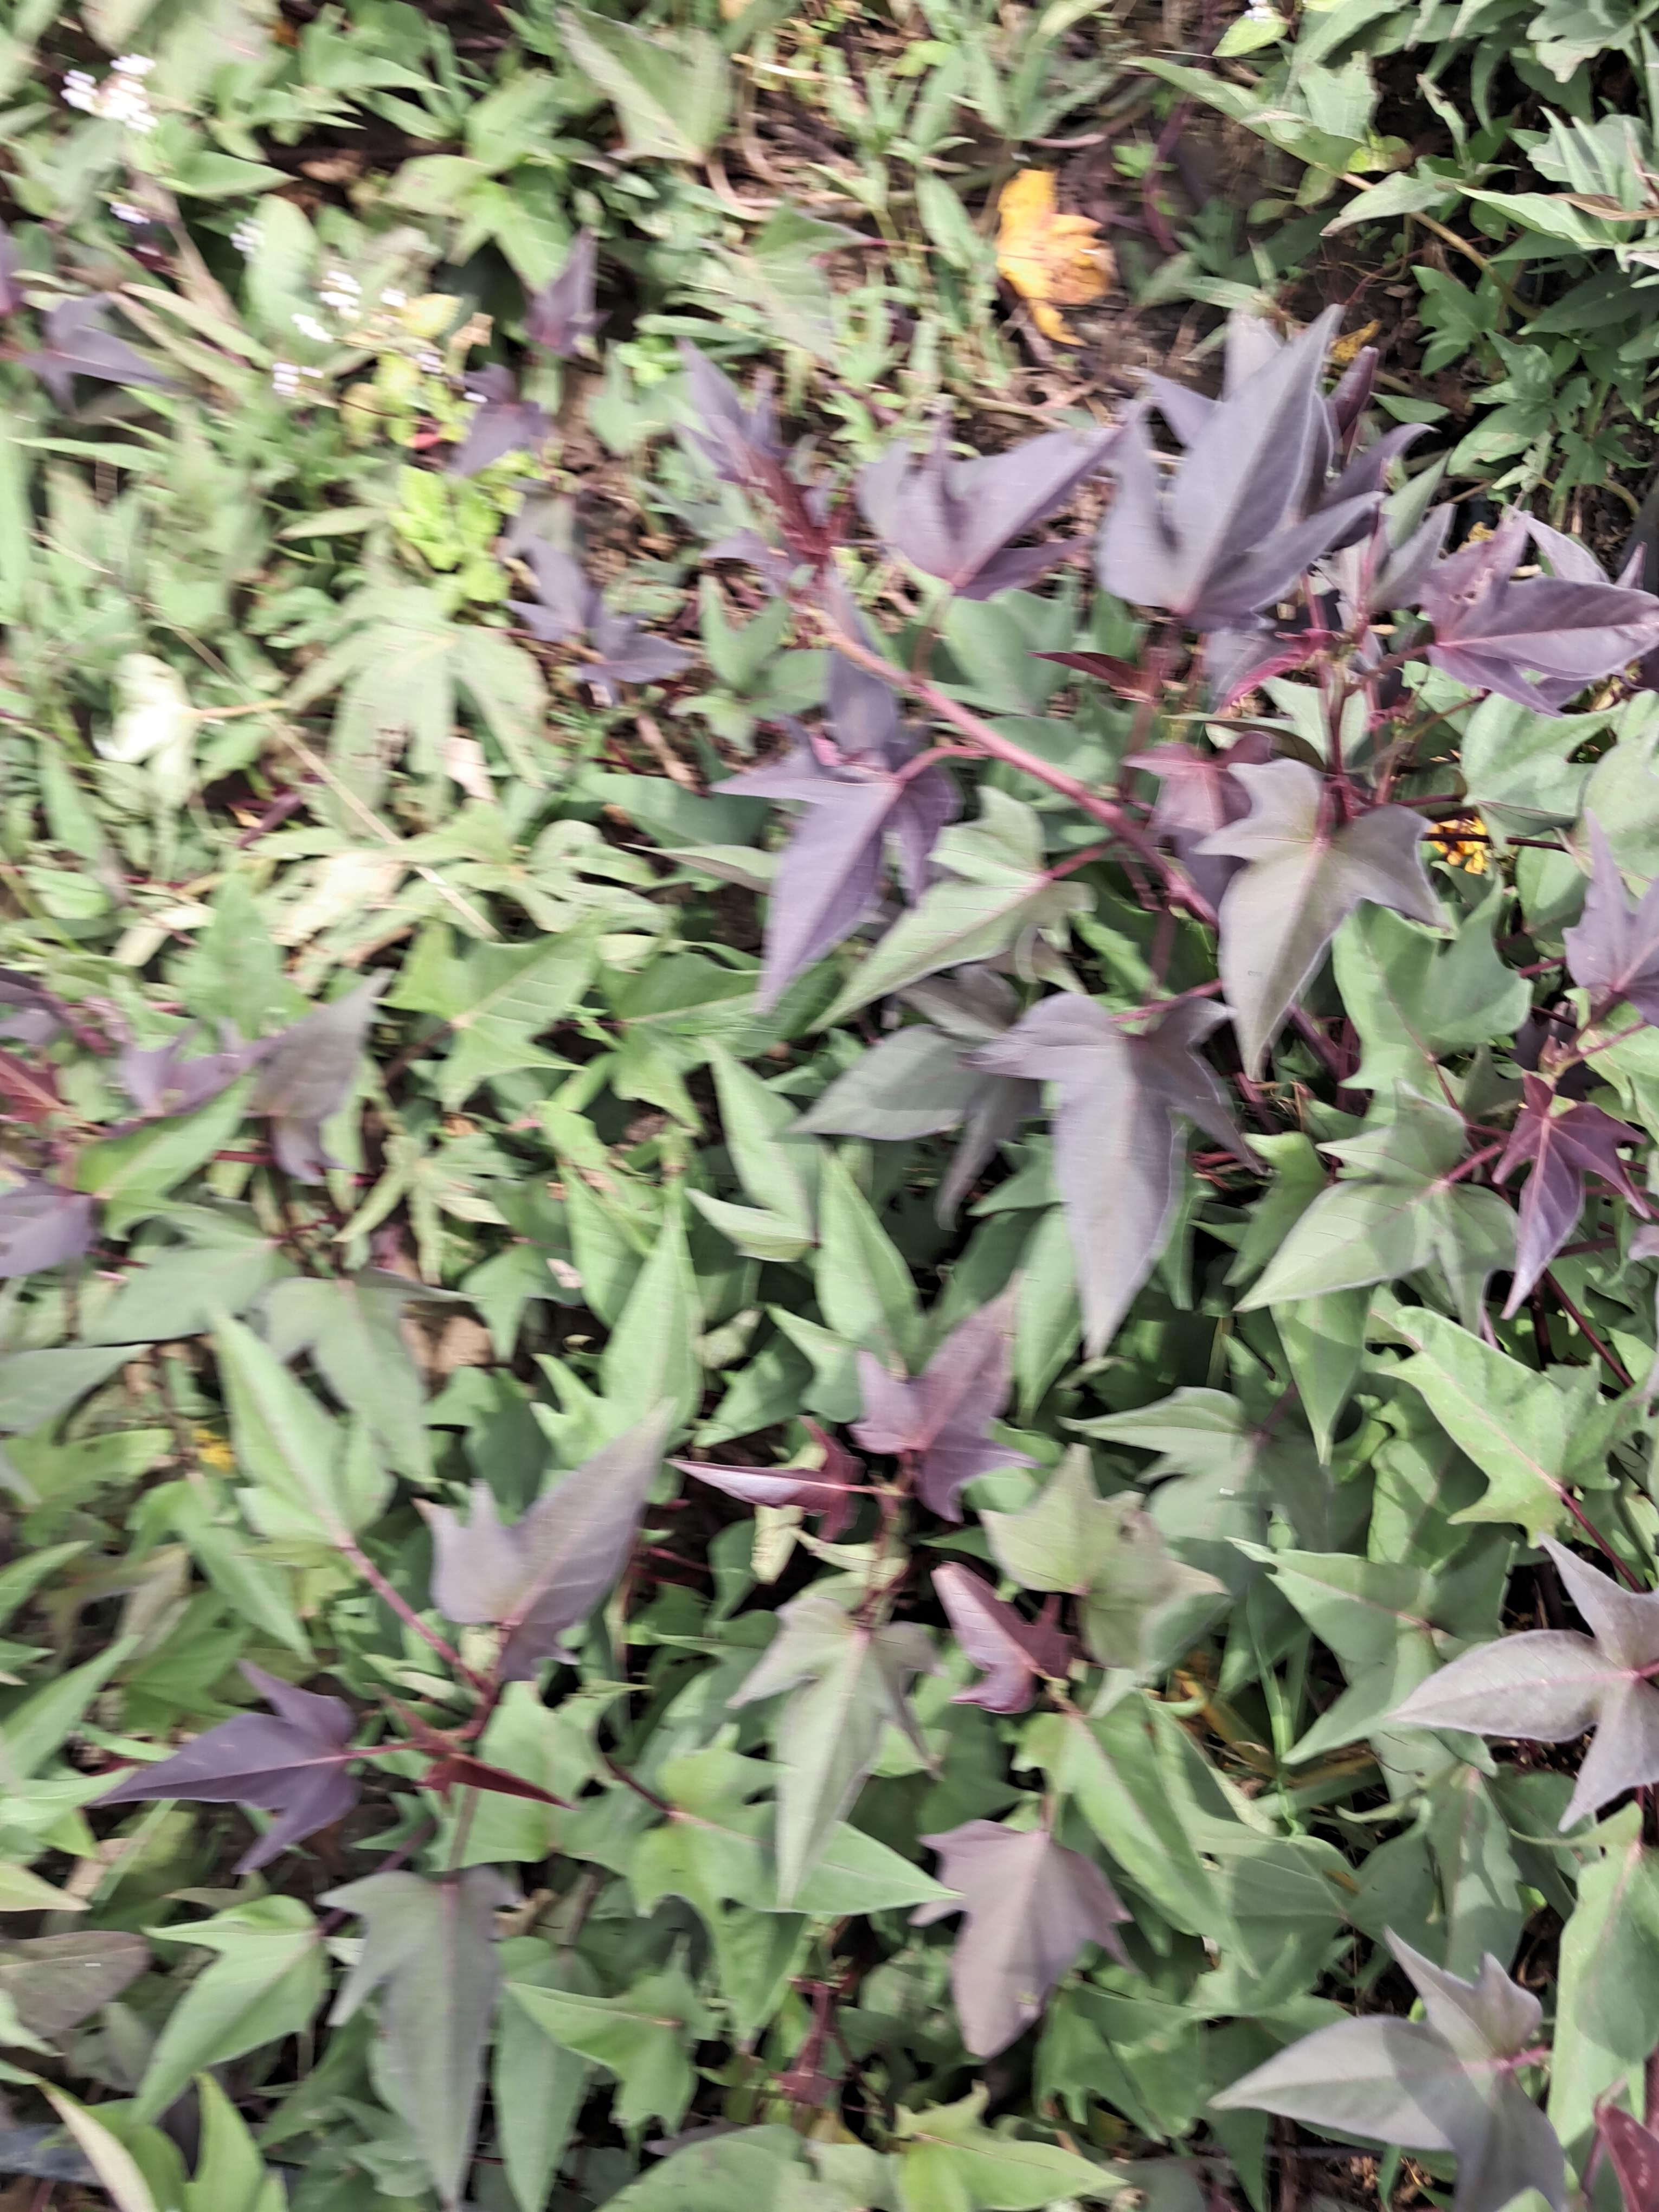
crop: sweet potato
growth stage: flowering
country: Tanzania
